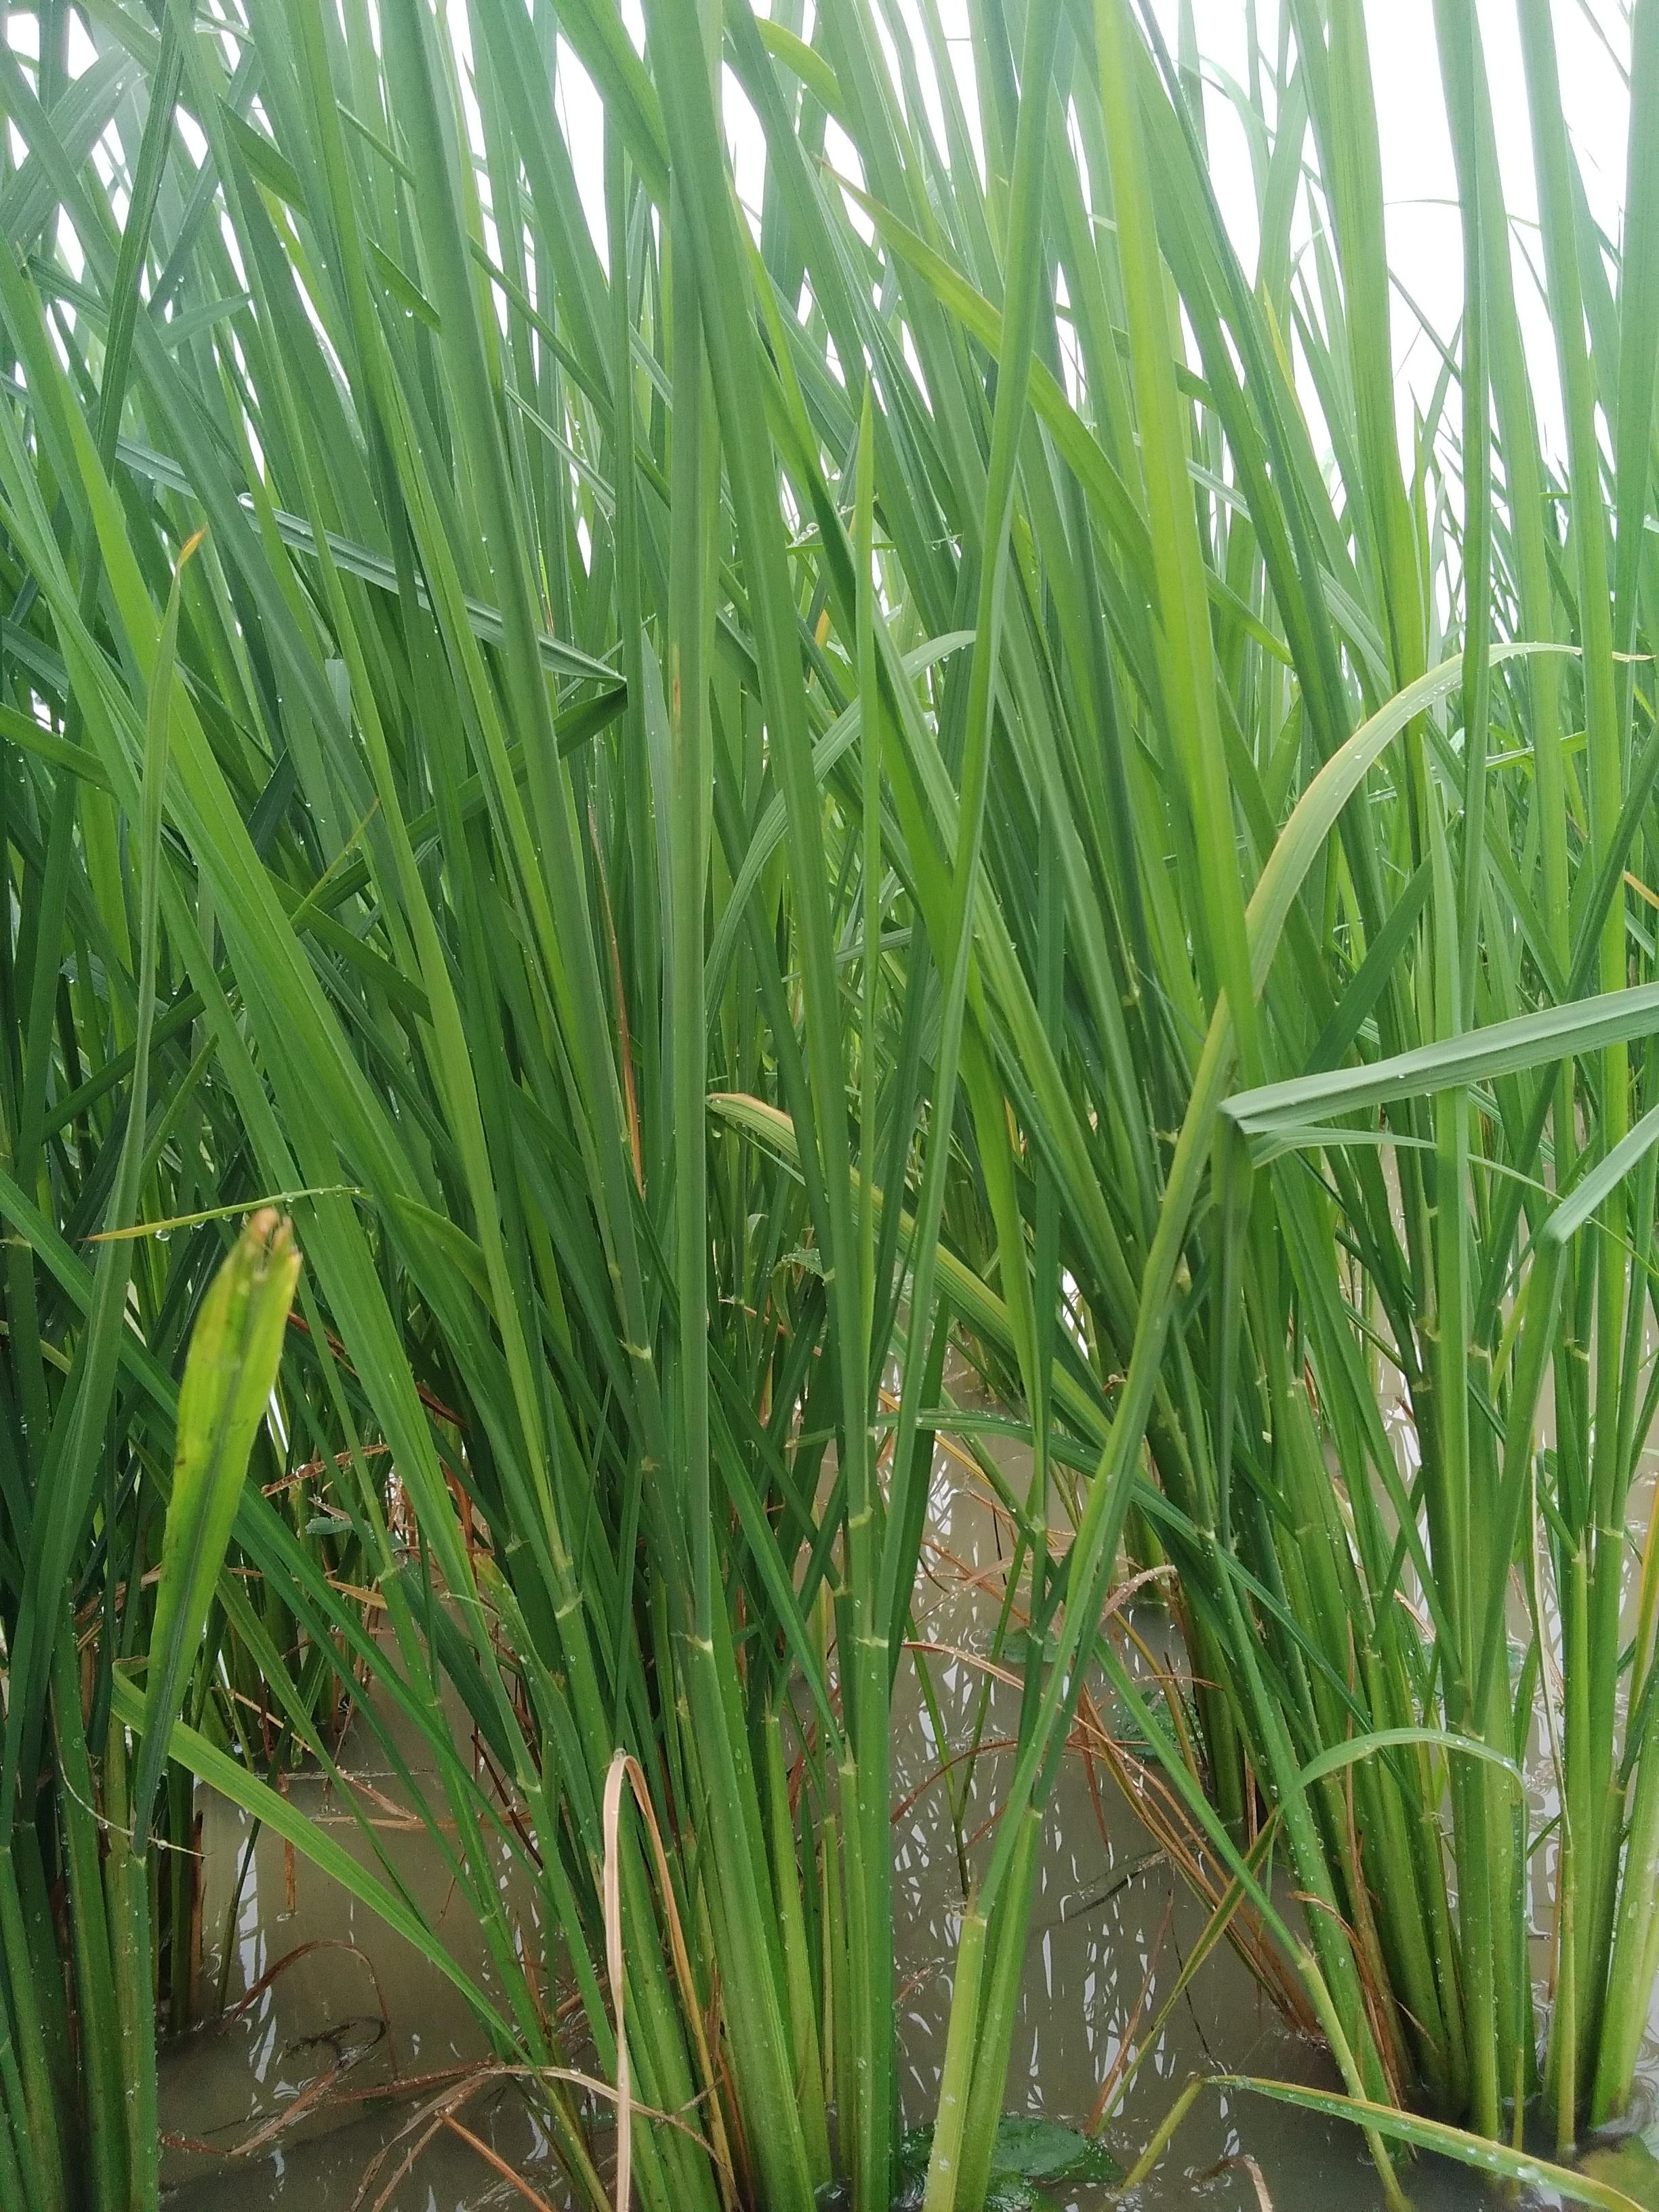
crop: rice
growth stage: vegetative
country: Nigeria
